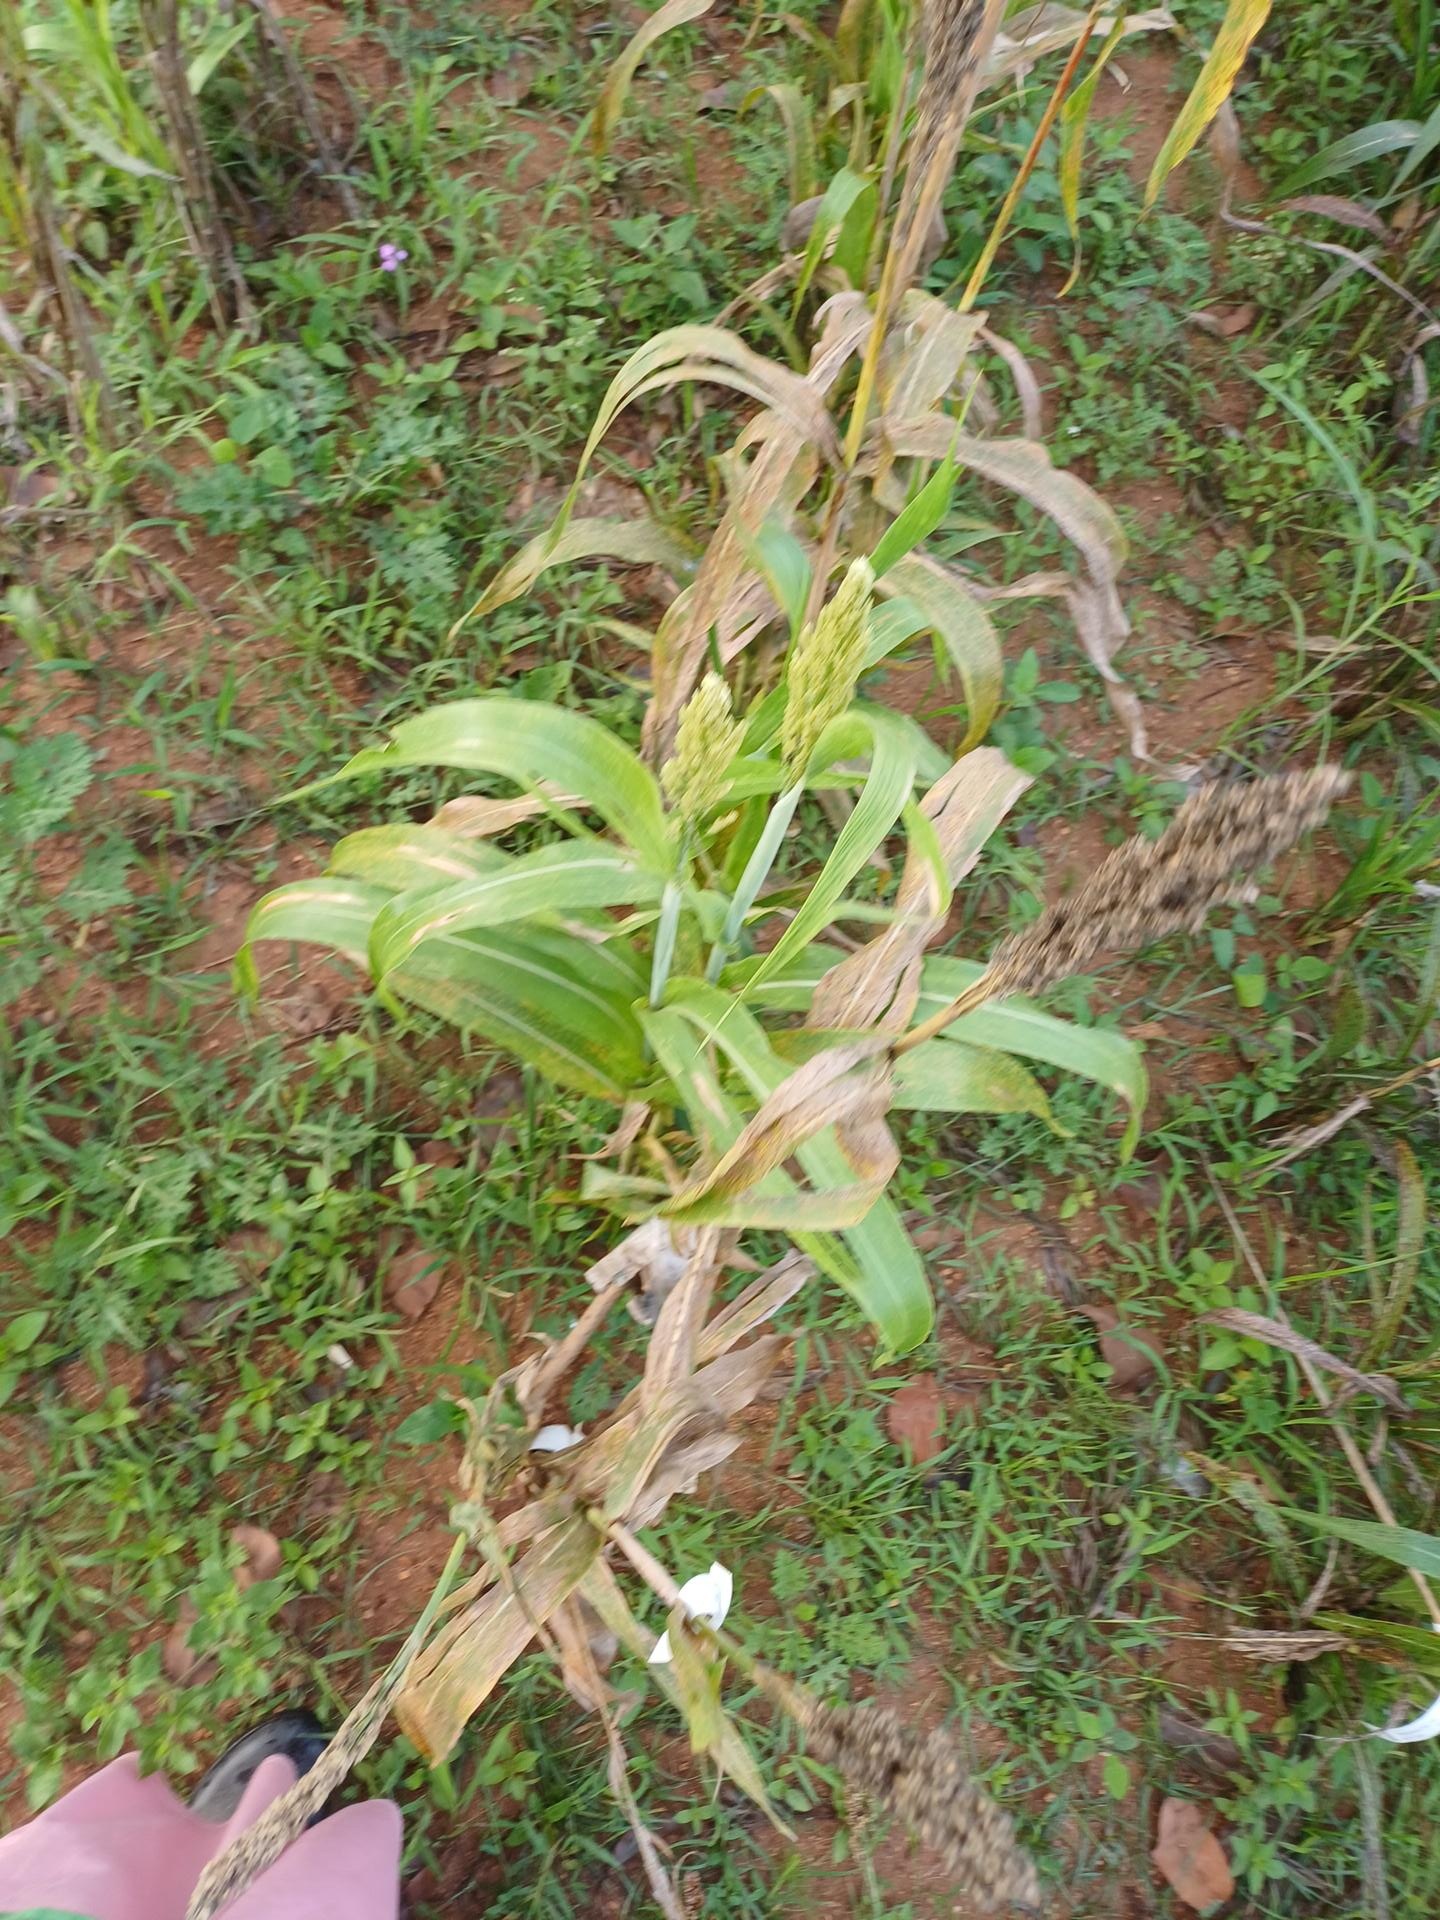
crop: sorghum
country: Kenya
